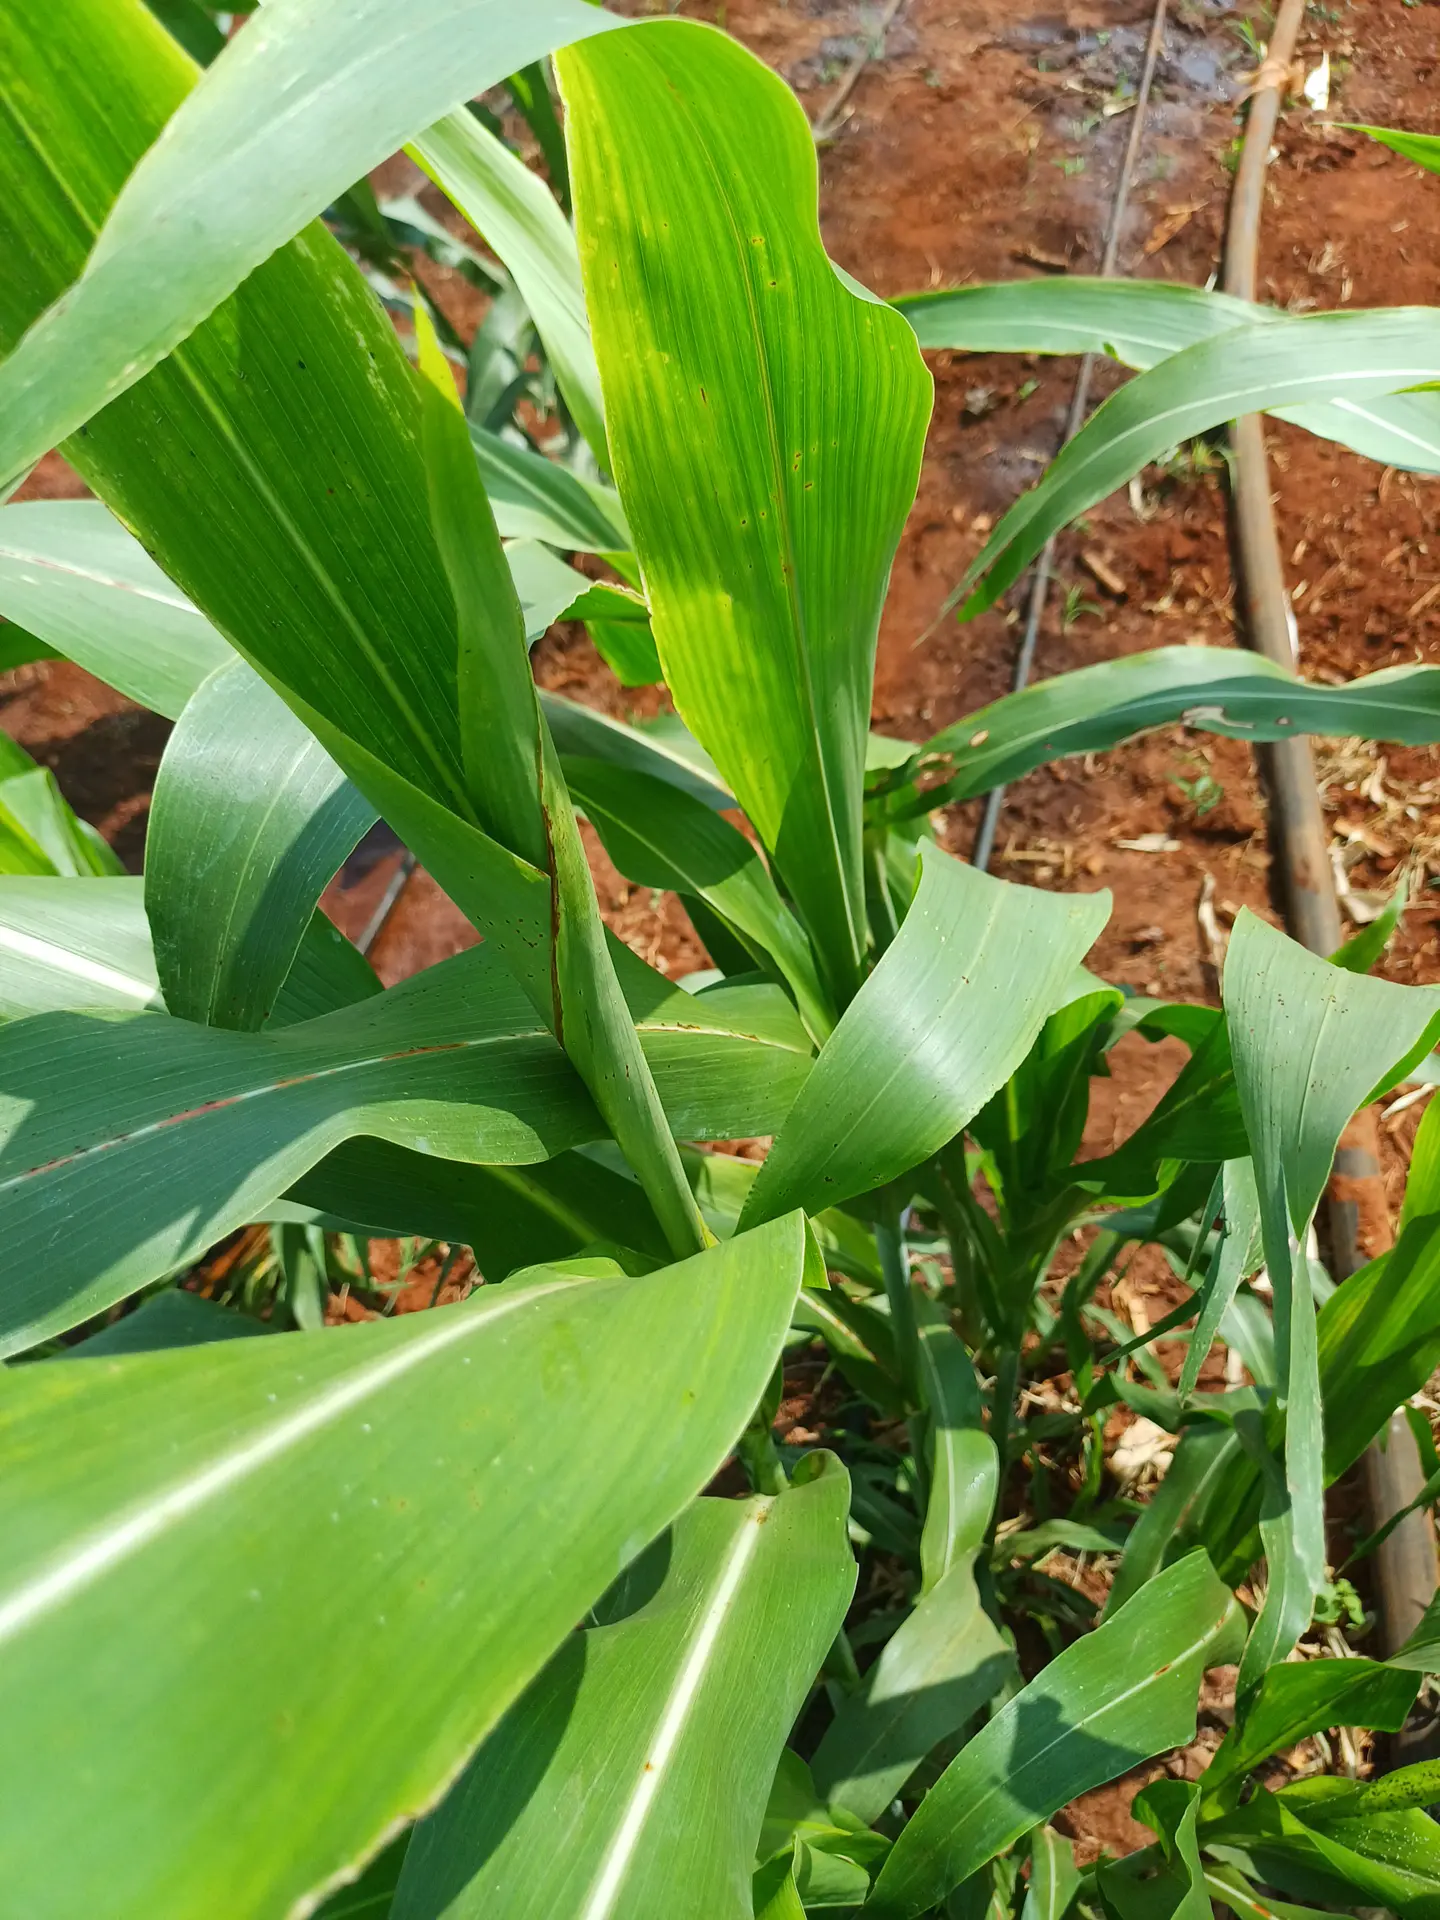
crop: sorghum
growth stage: heading tuber
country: Kenya
